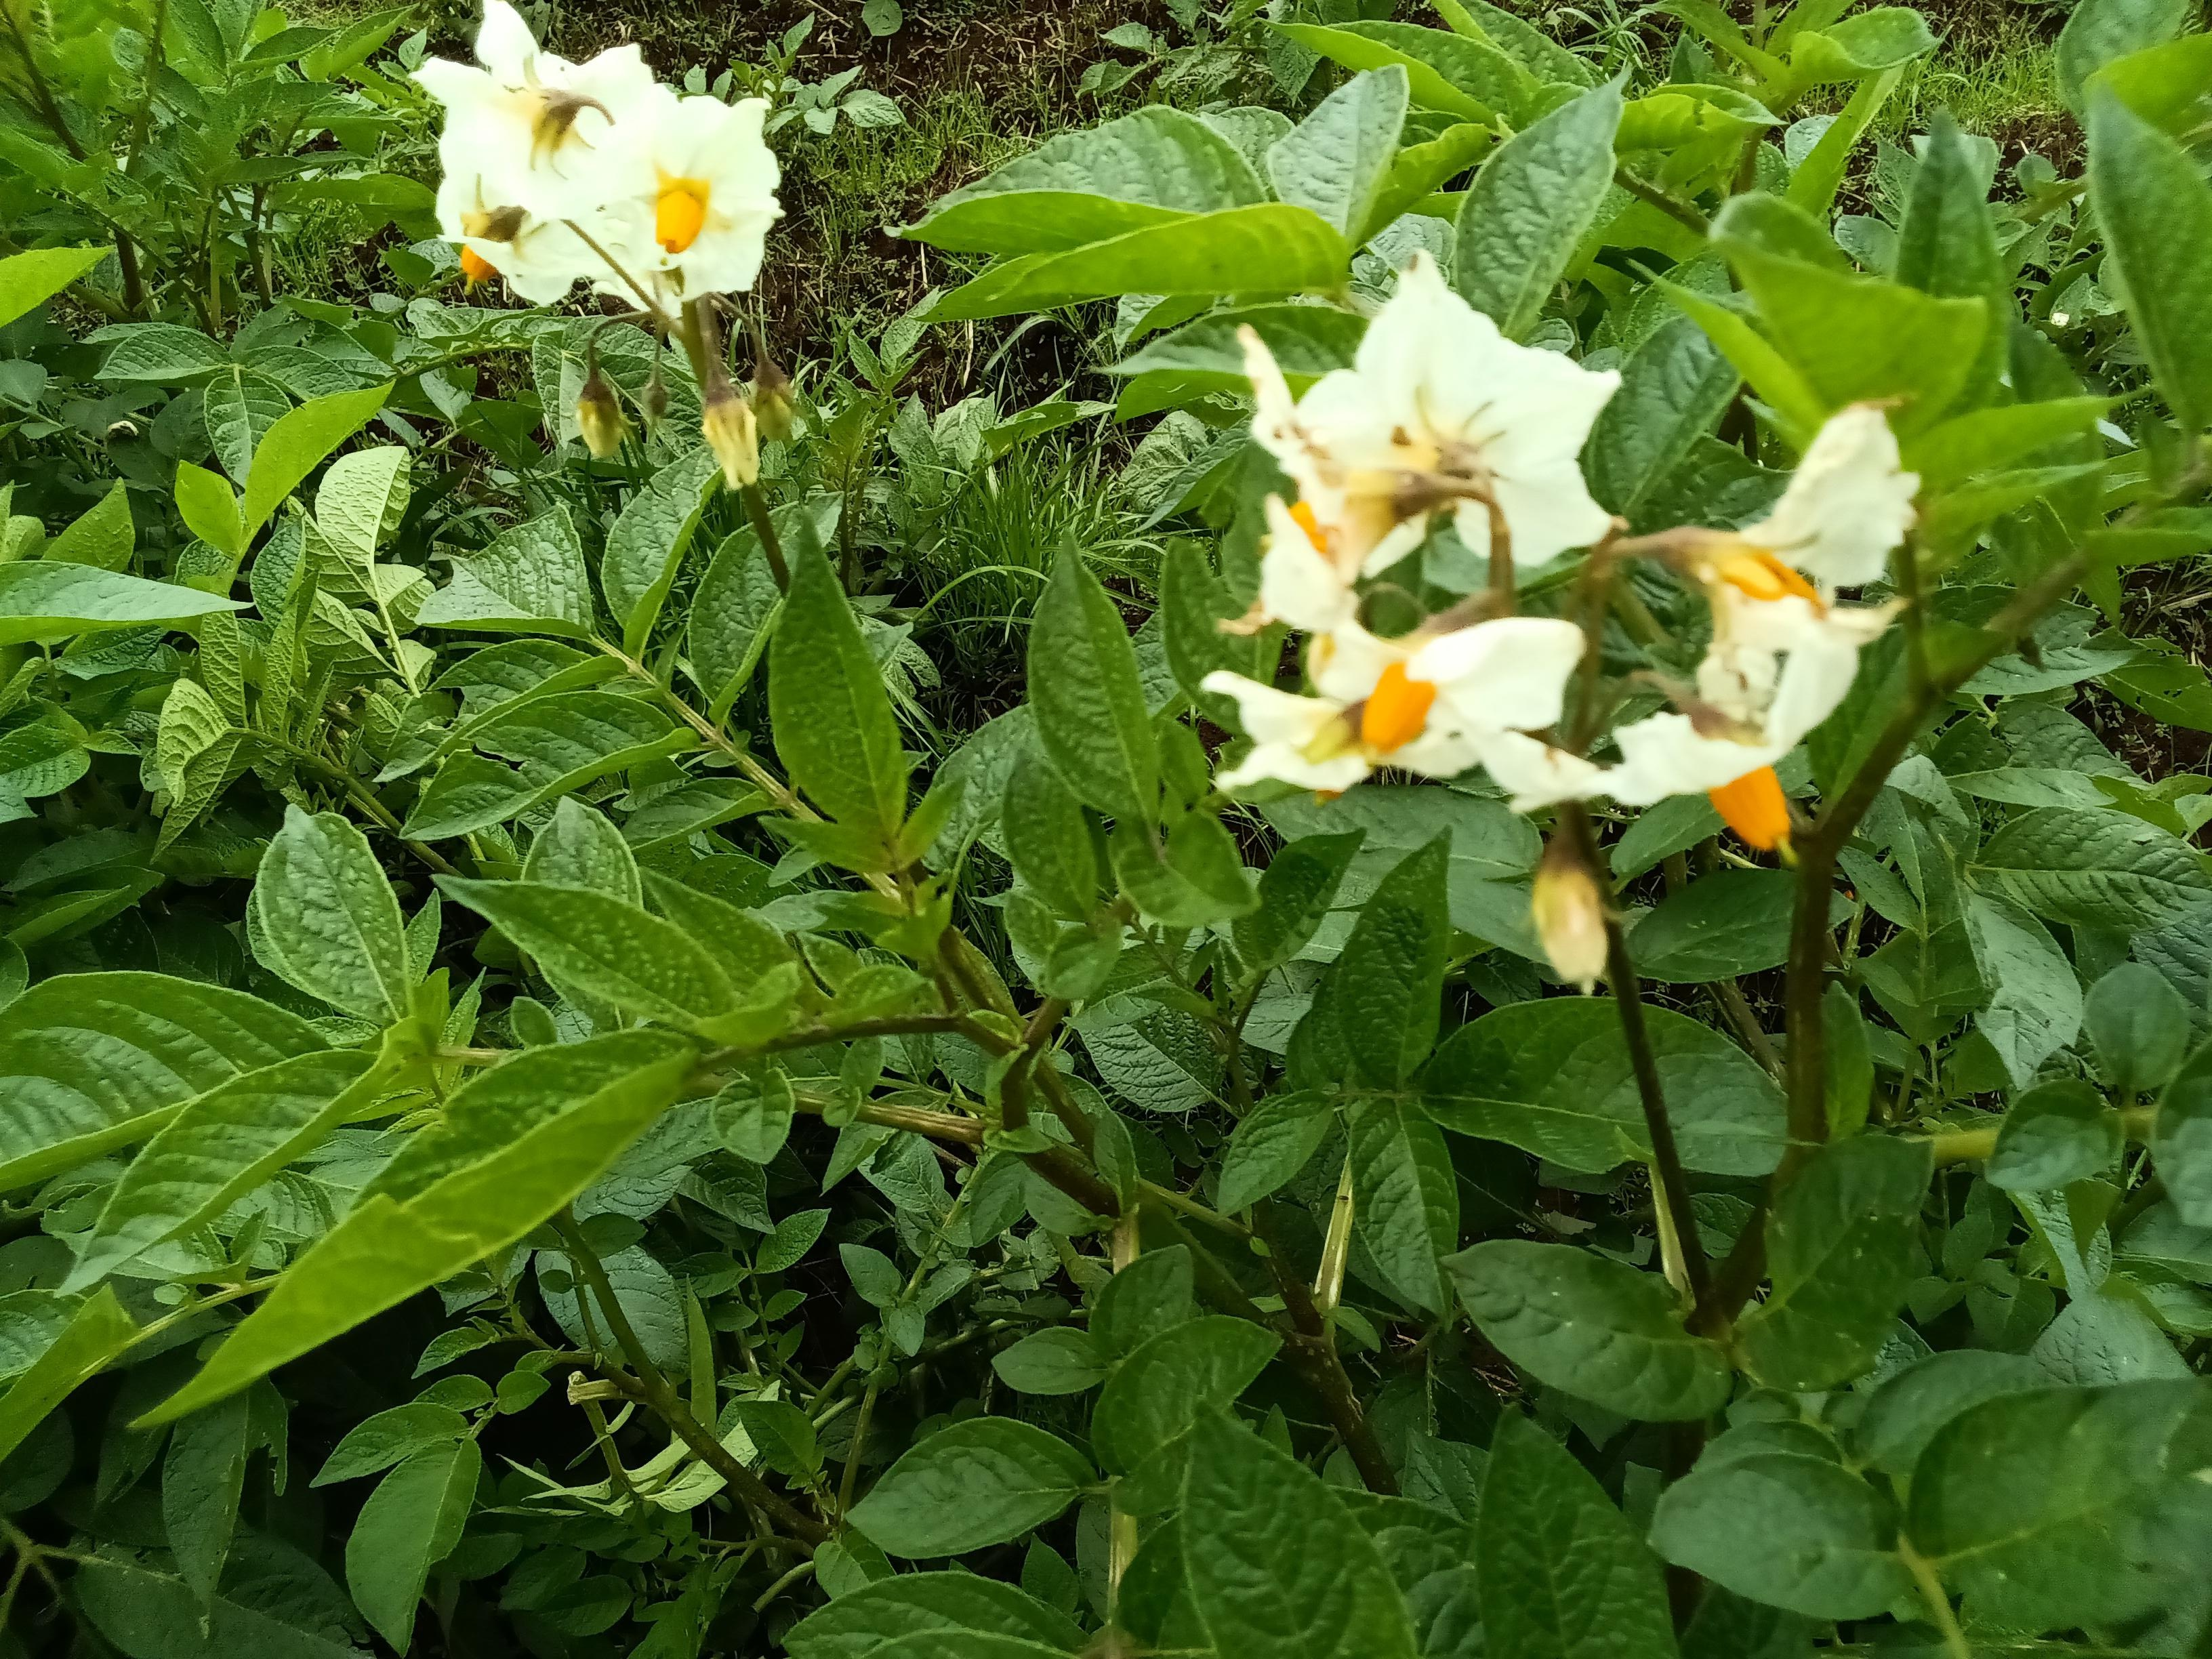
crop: potato
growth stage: flowering
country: Kenya
